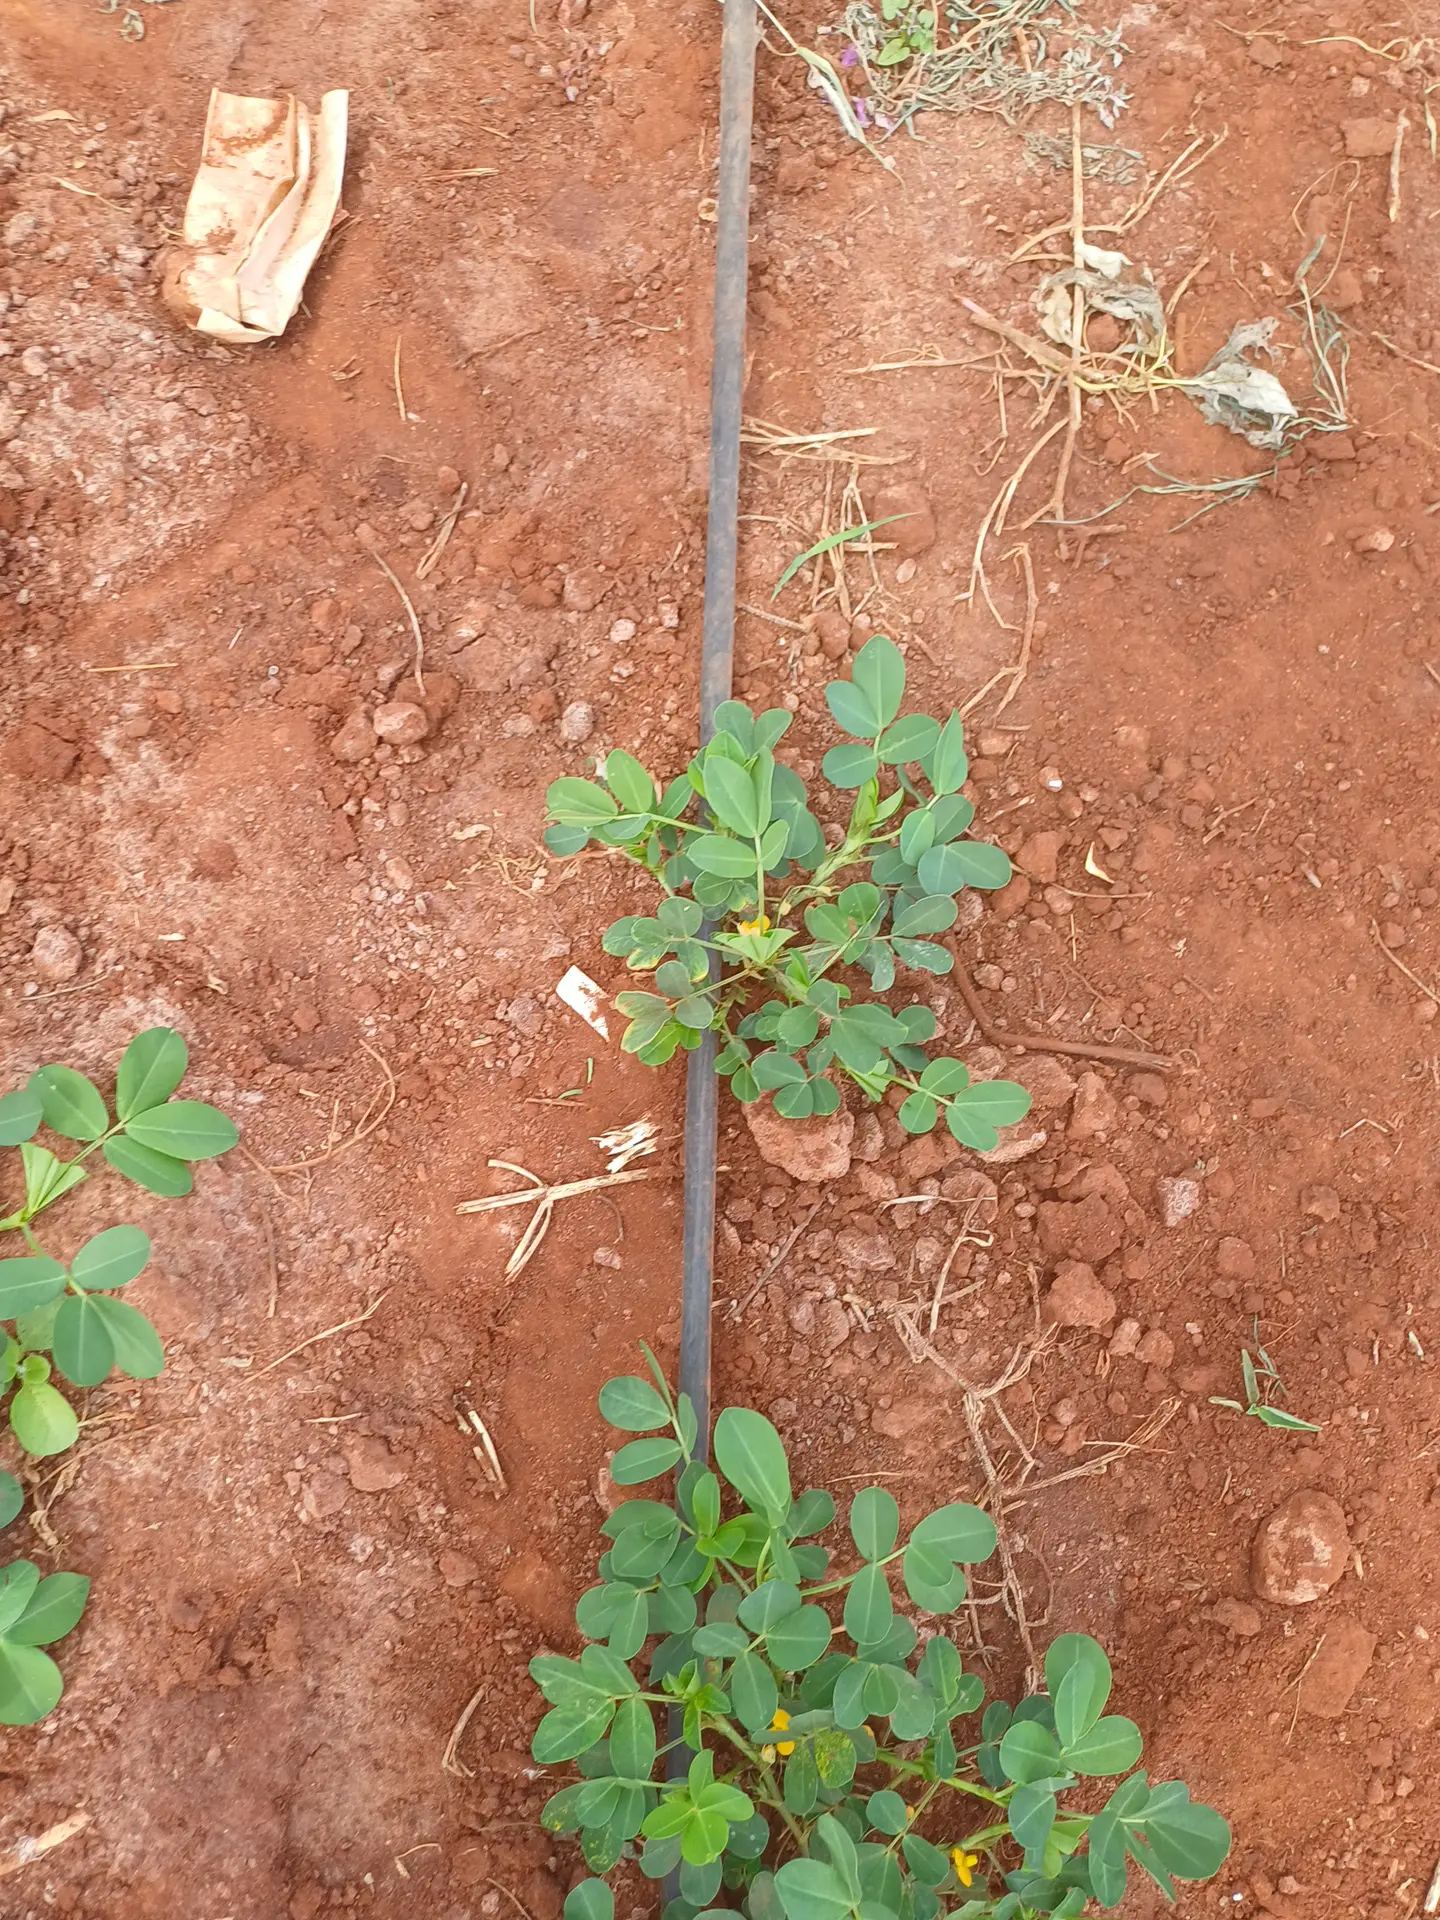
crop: groundnut
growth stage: flowering
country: Kenya
